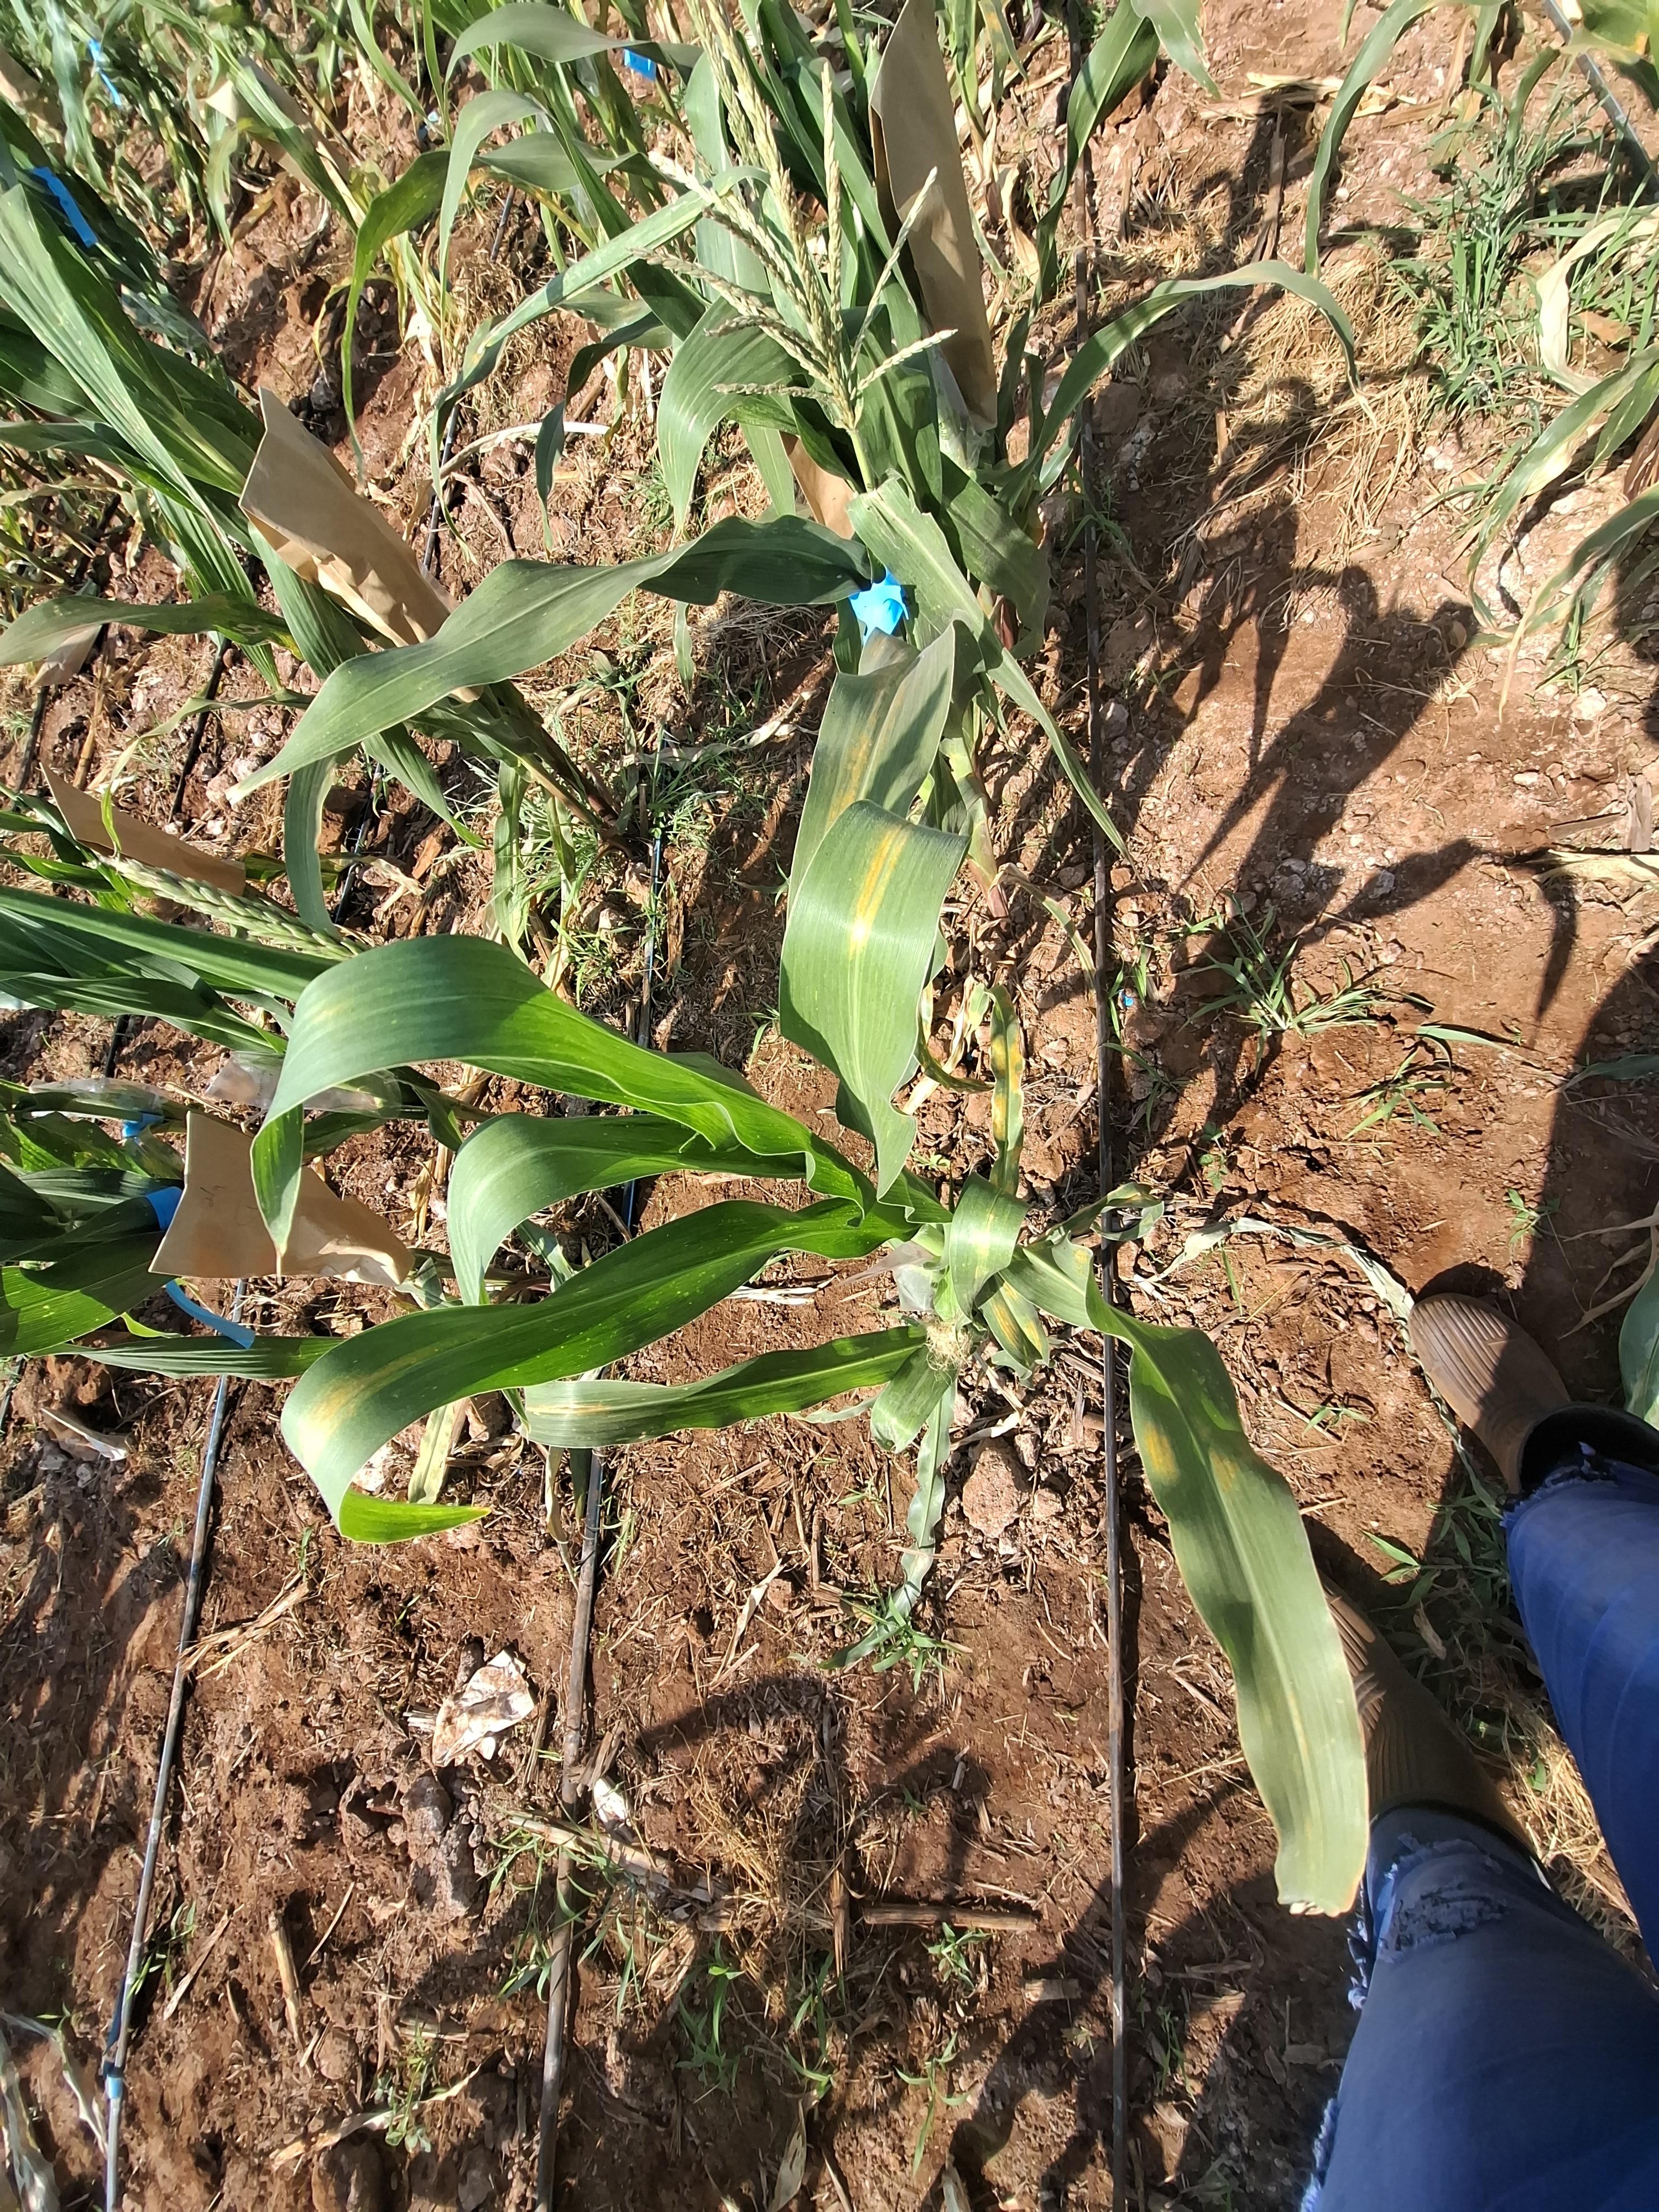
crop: maize
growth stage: flowering
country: Kenya
